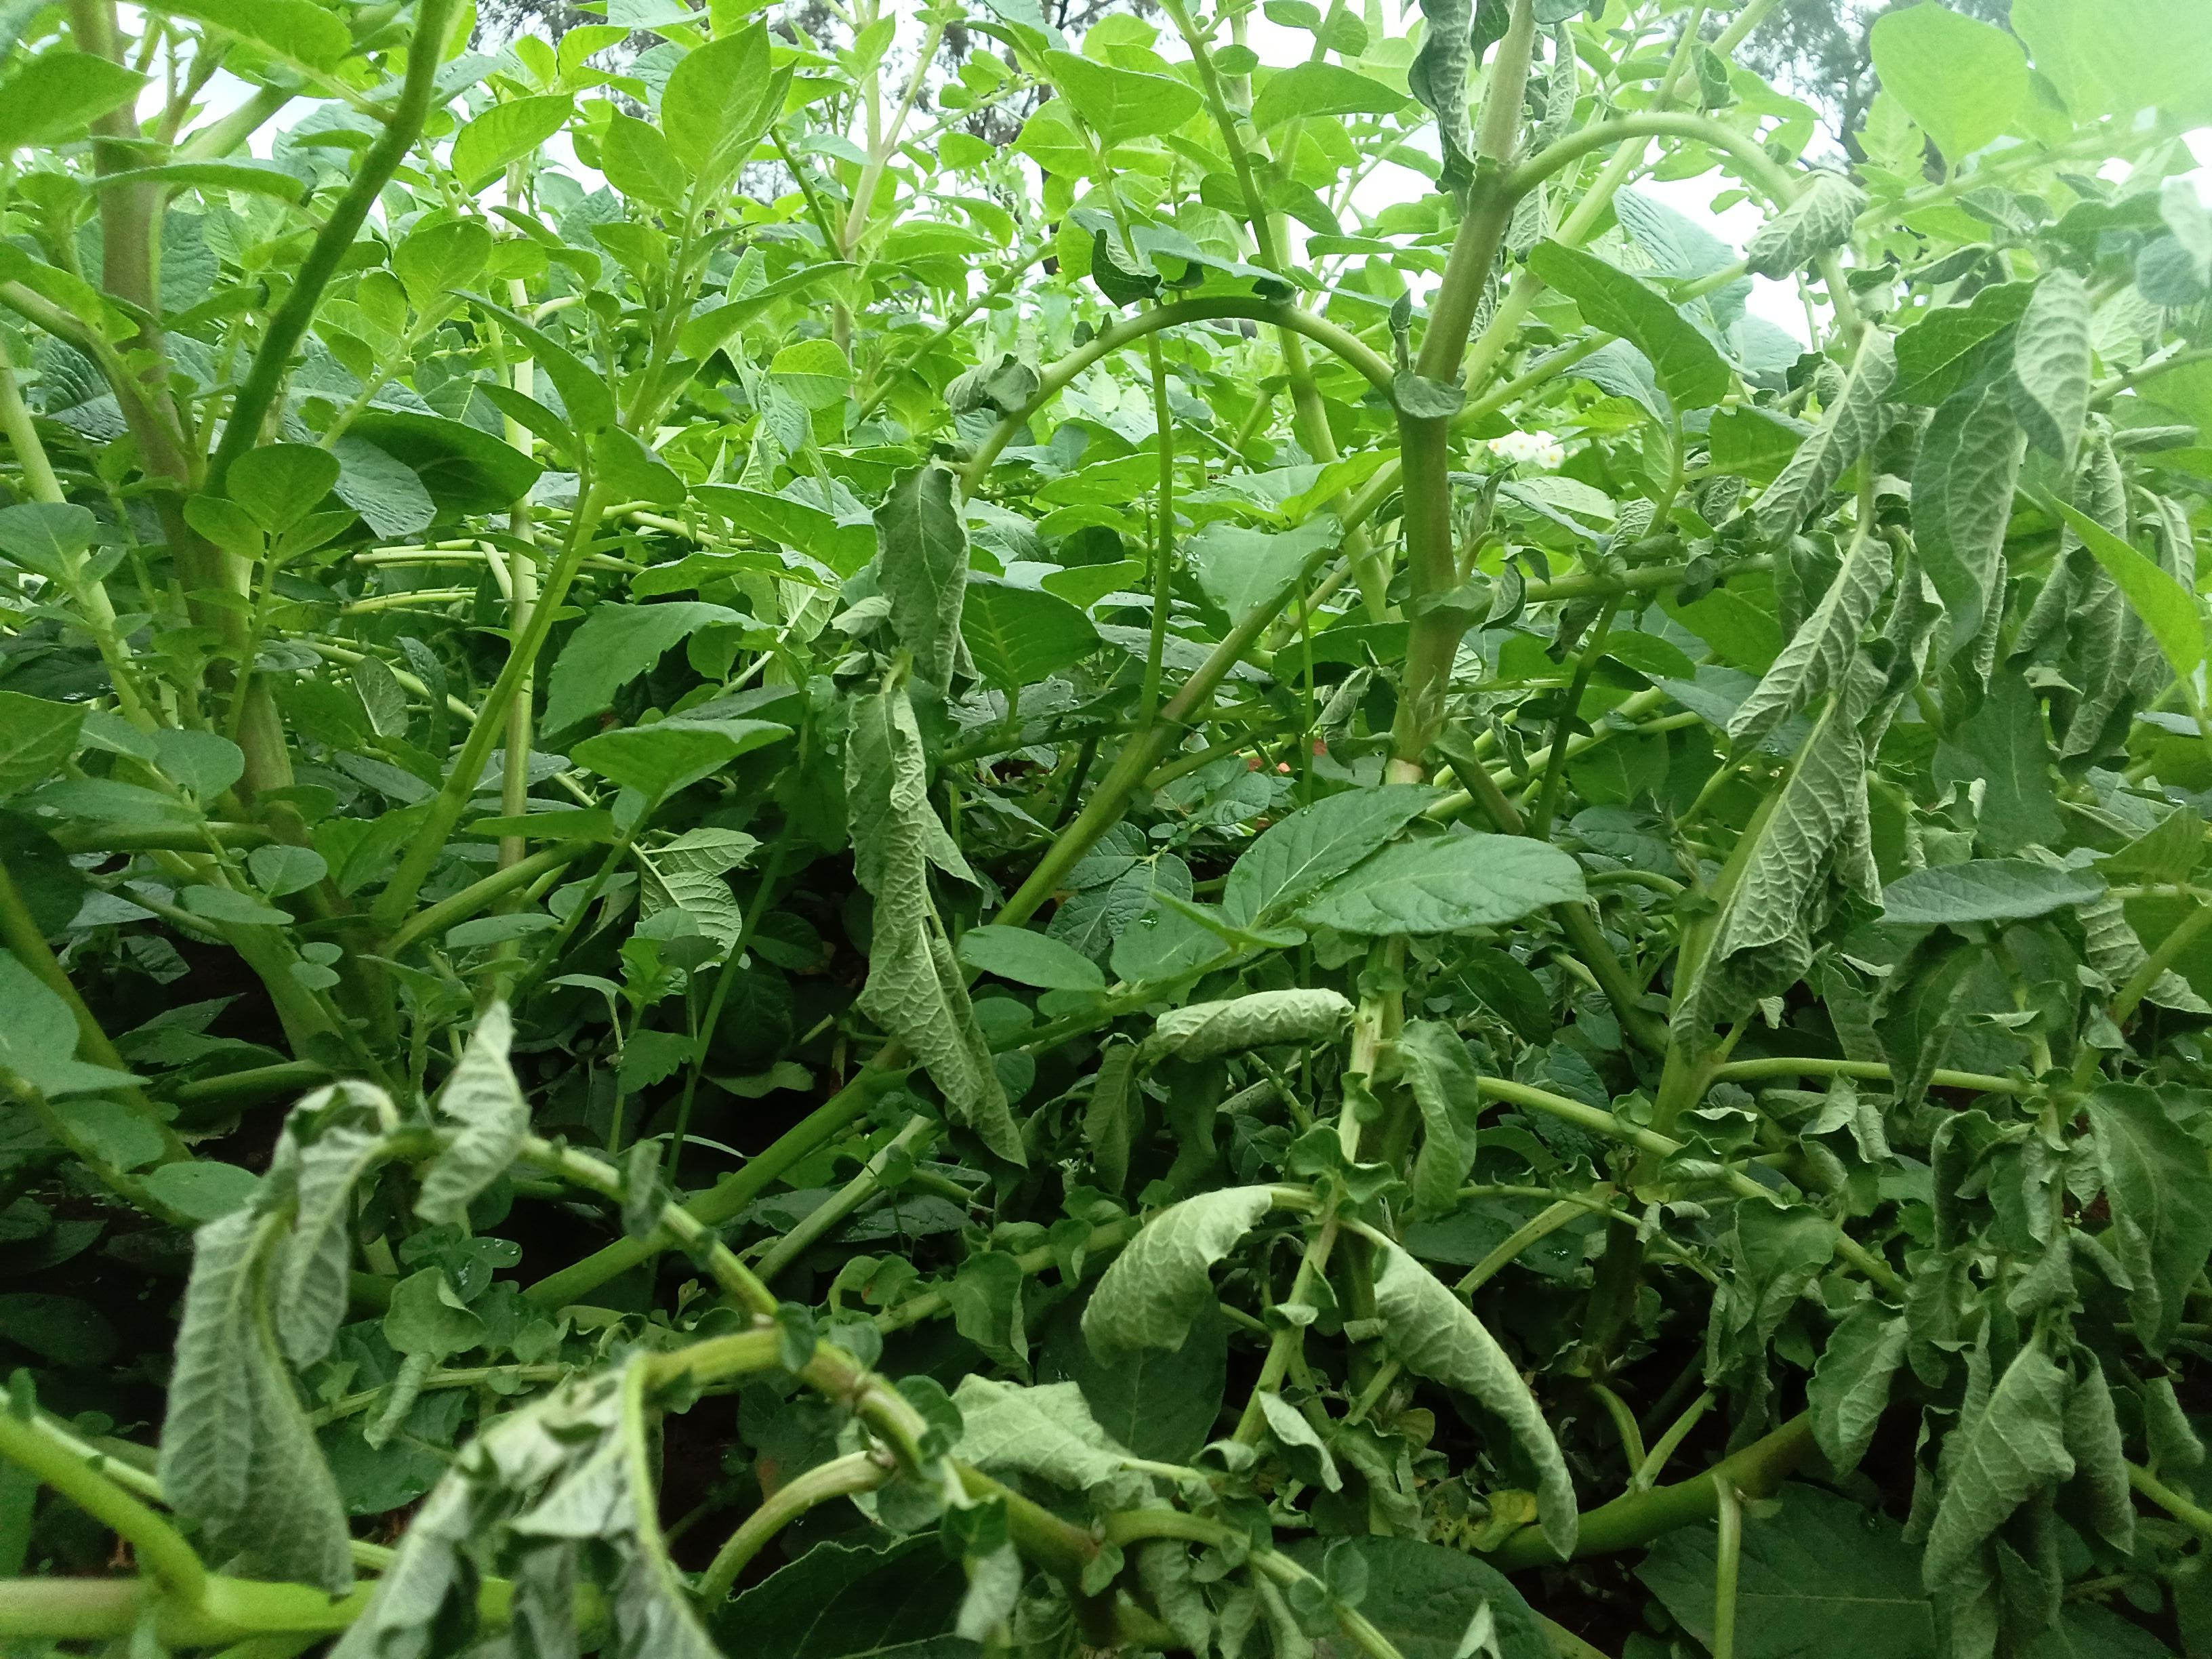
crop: potato
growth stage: flowering
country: Kenya
